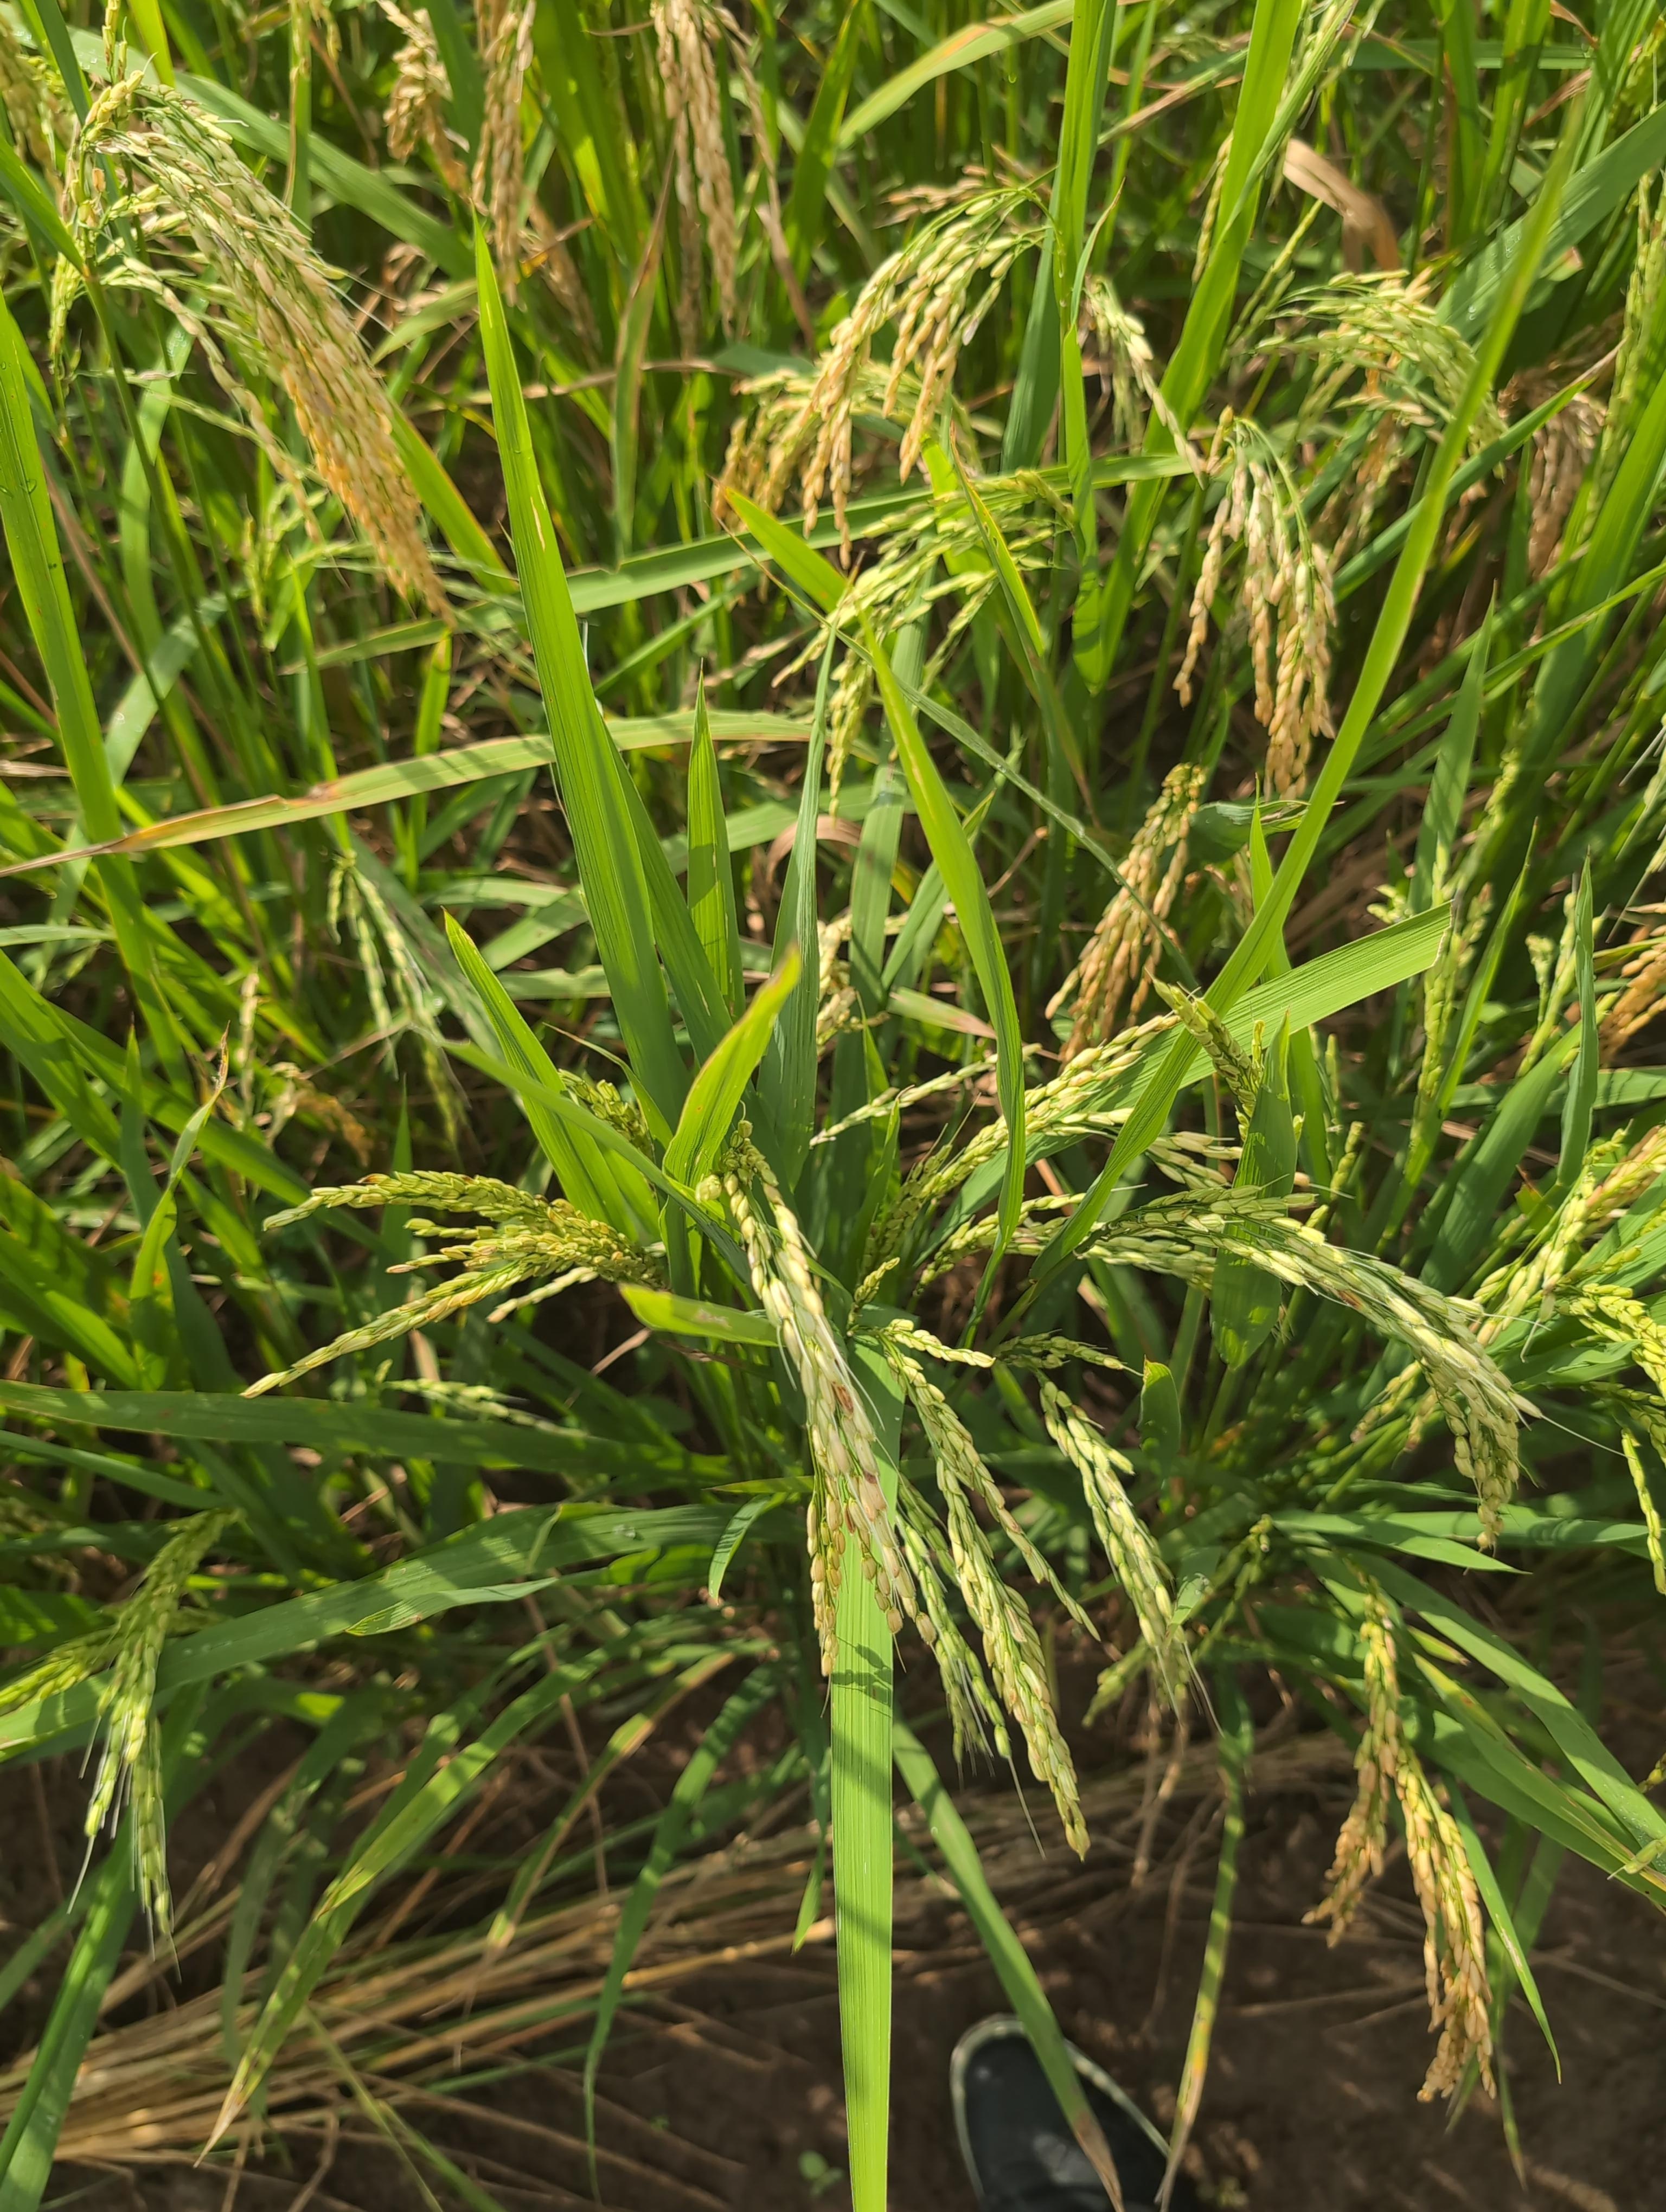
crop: rice
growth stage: flowering
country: Côte d'Ivoire
